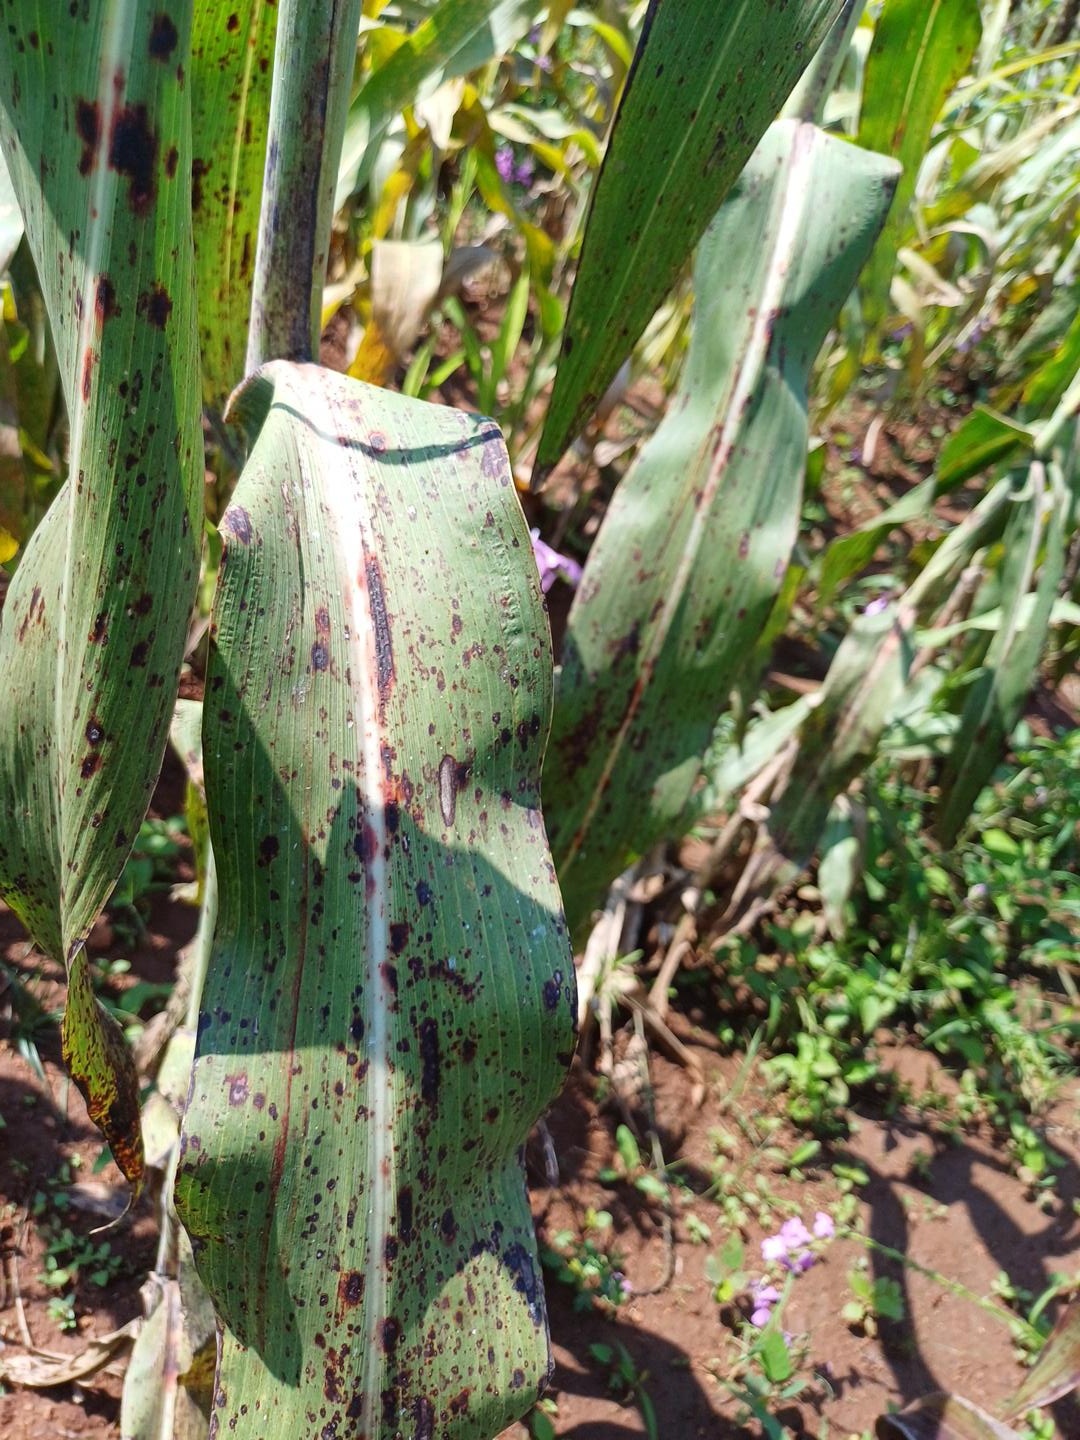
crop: sorghum
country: Kenya
